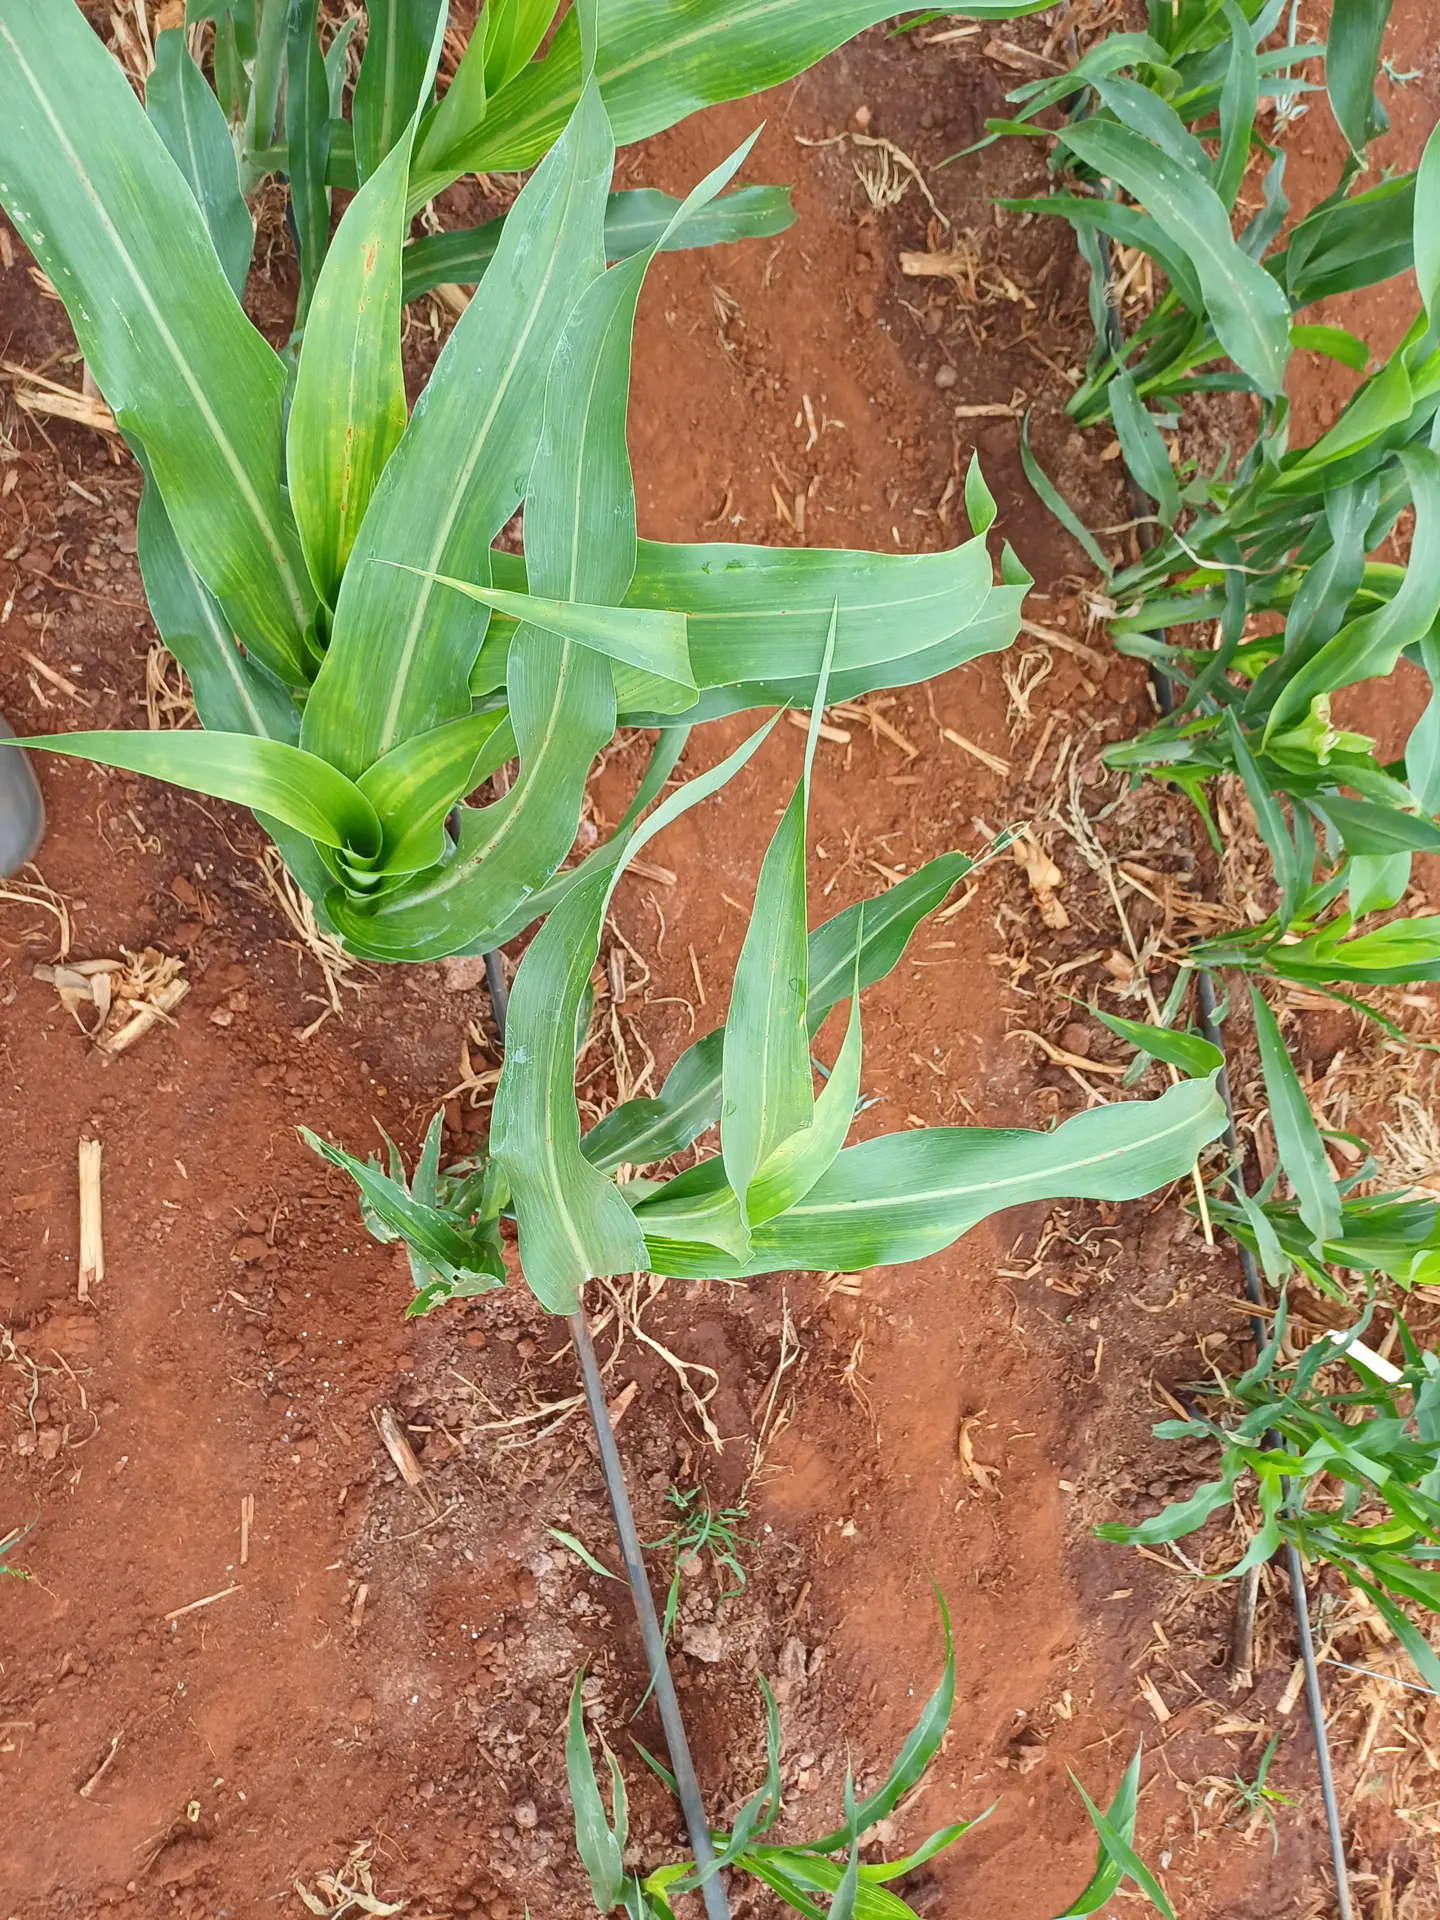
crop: sorghum
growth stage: vegetative
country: Kenya
